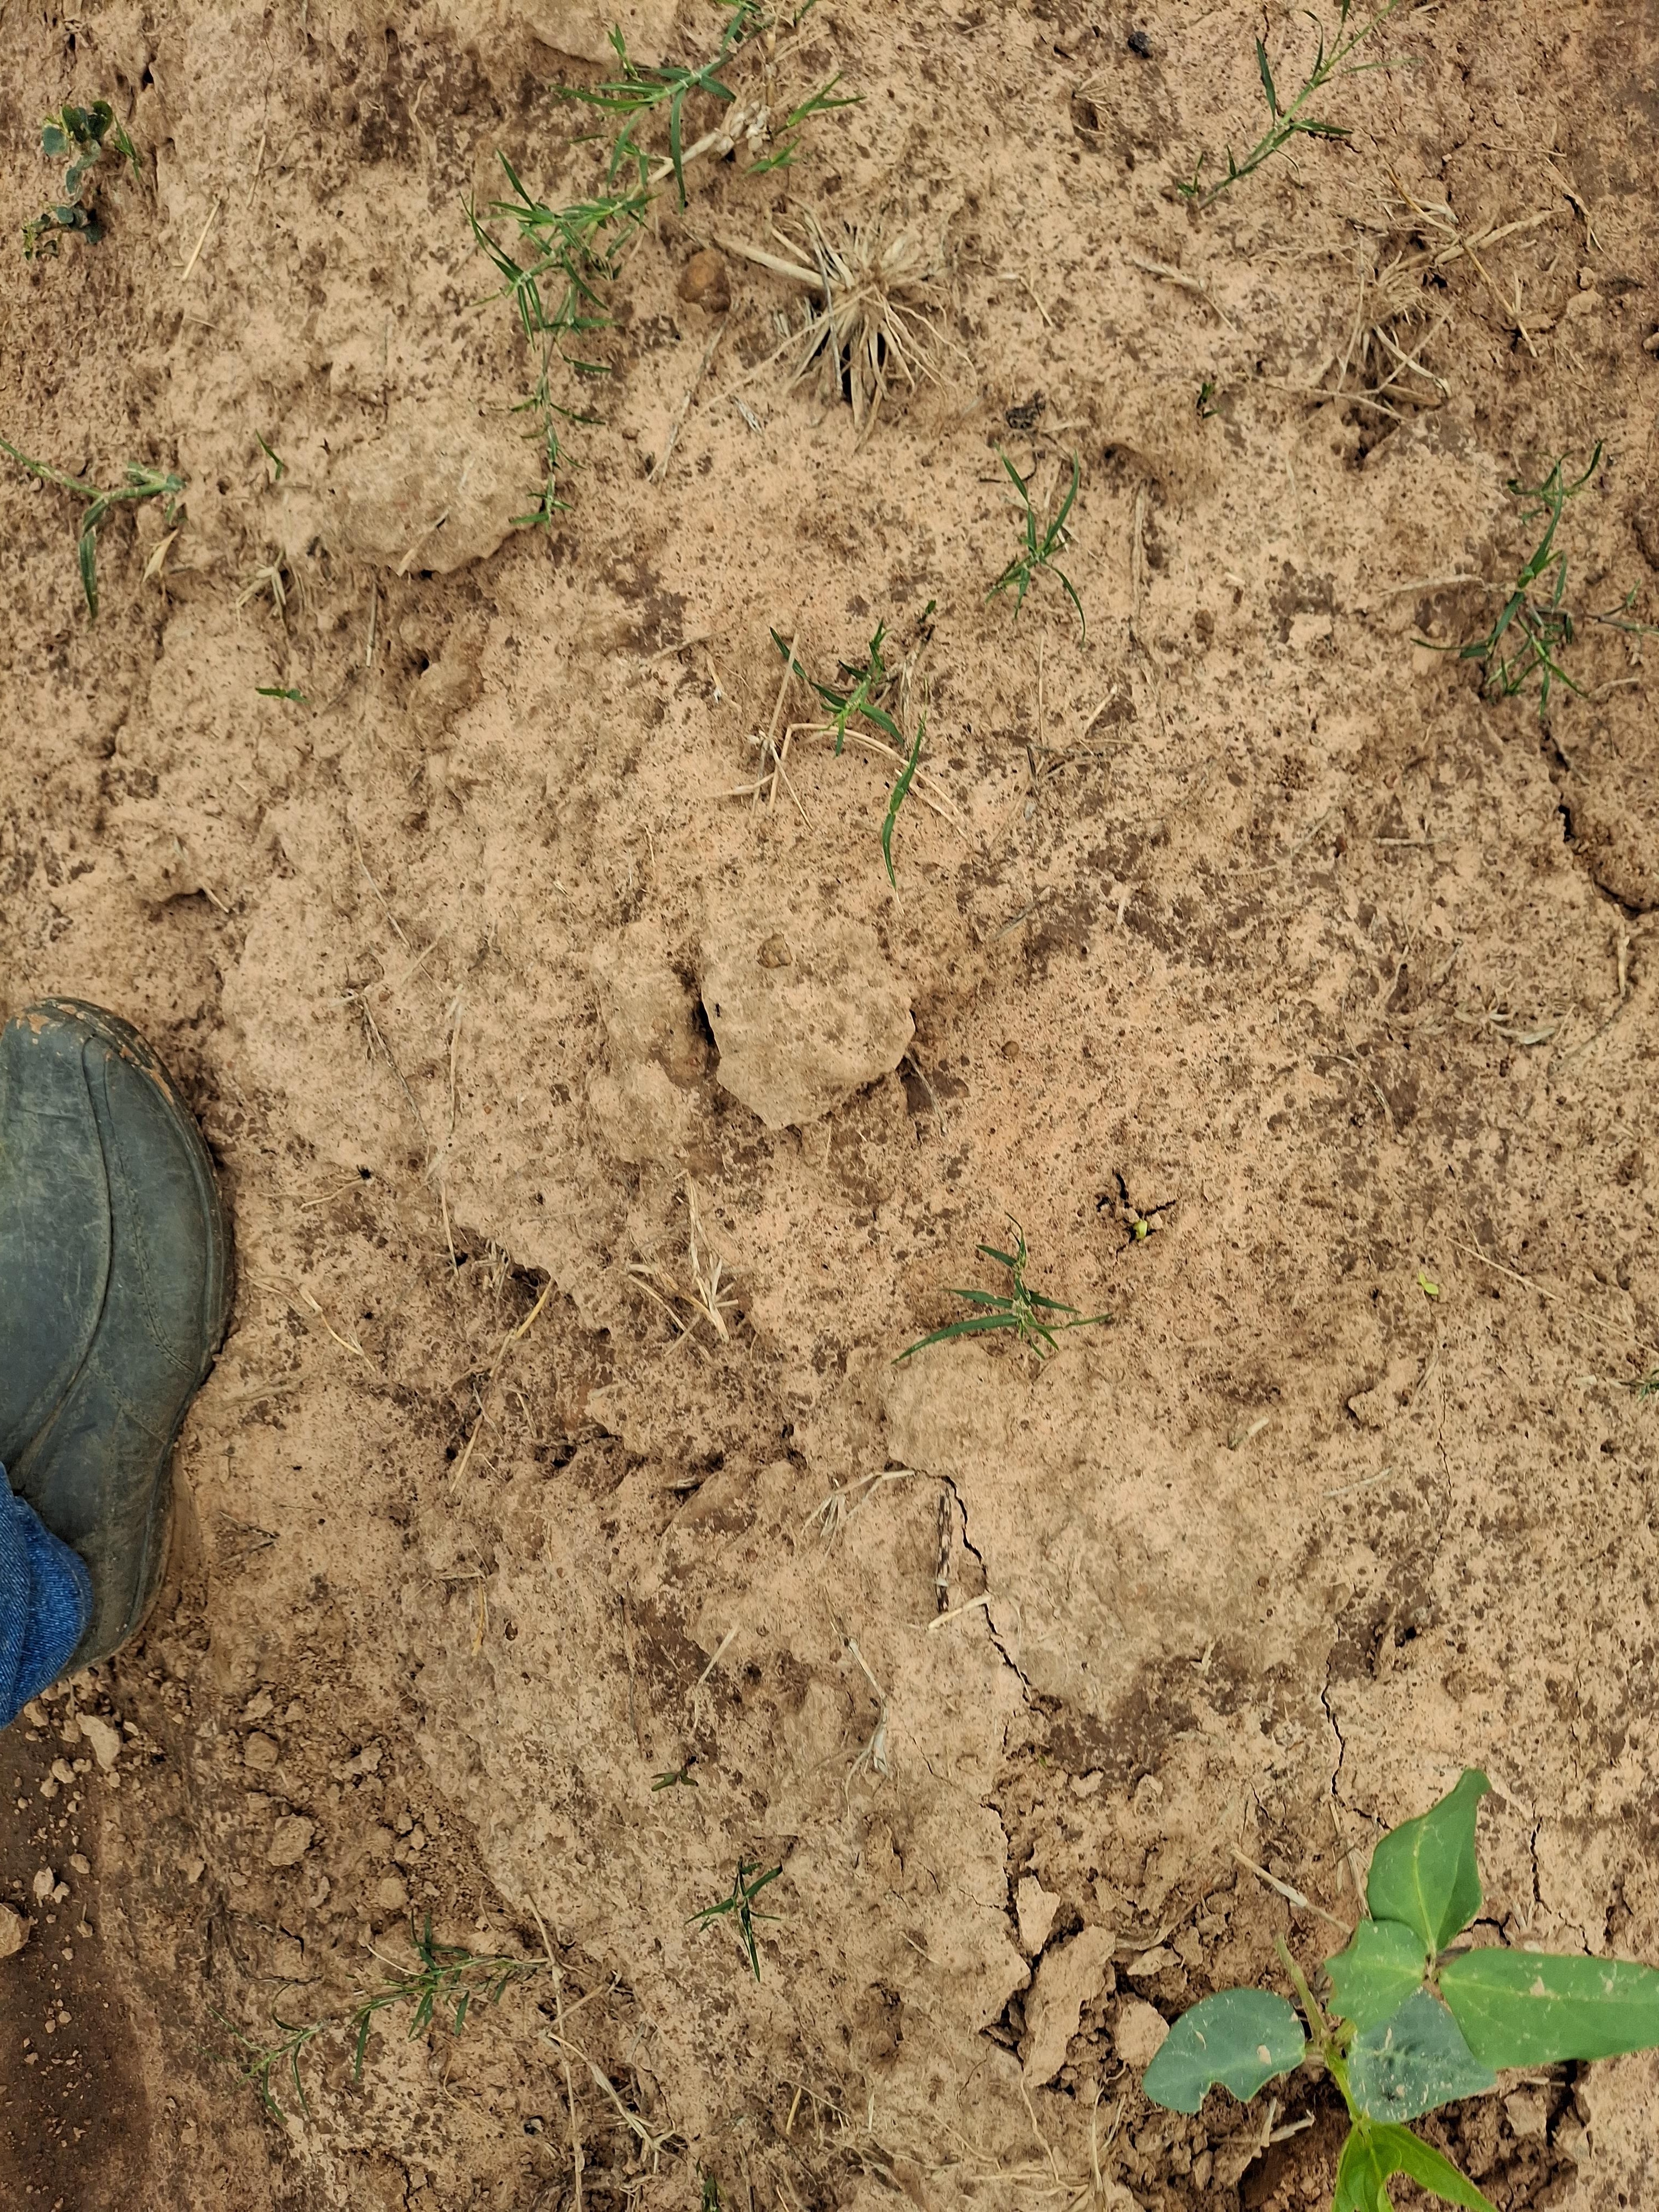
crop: cowpea
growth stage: emergence
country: Nigeria
